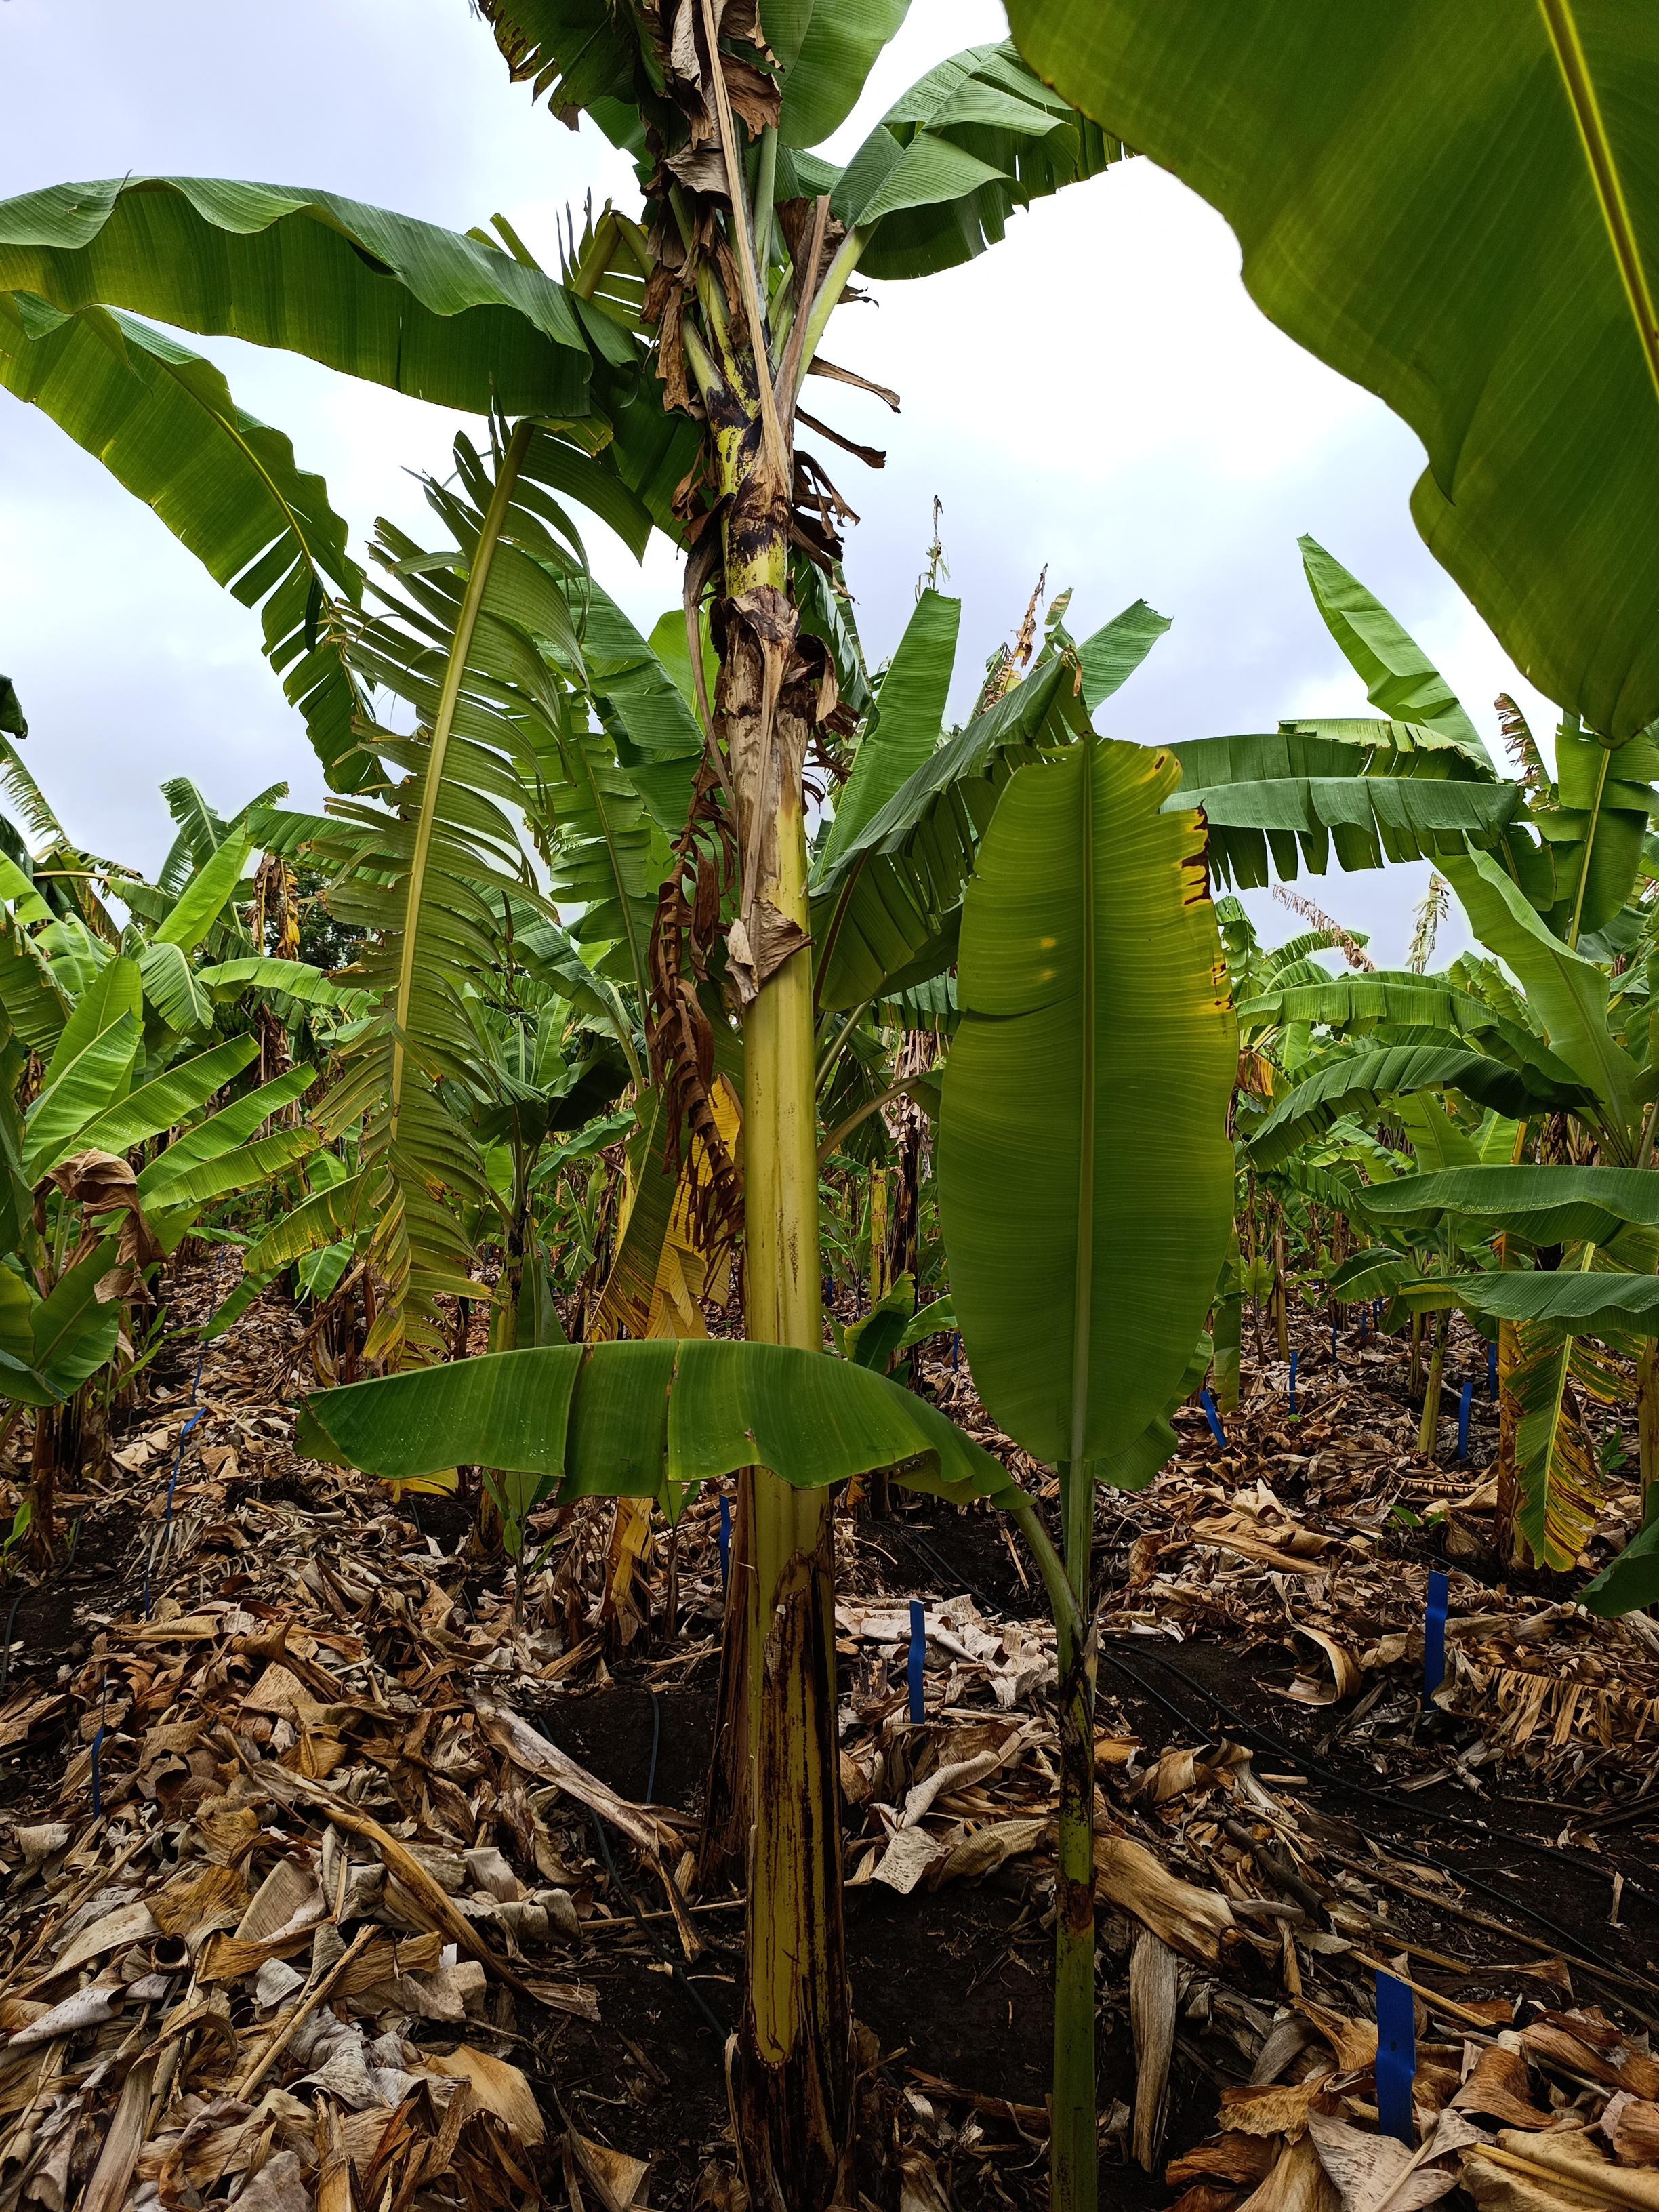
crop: banana
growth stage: vegetative
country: Tanzania
